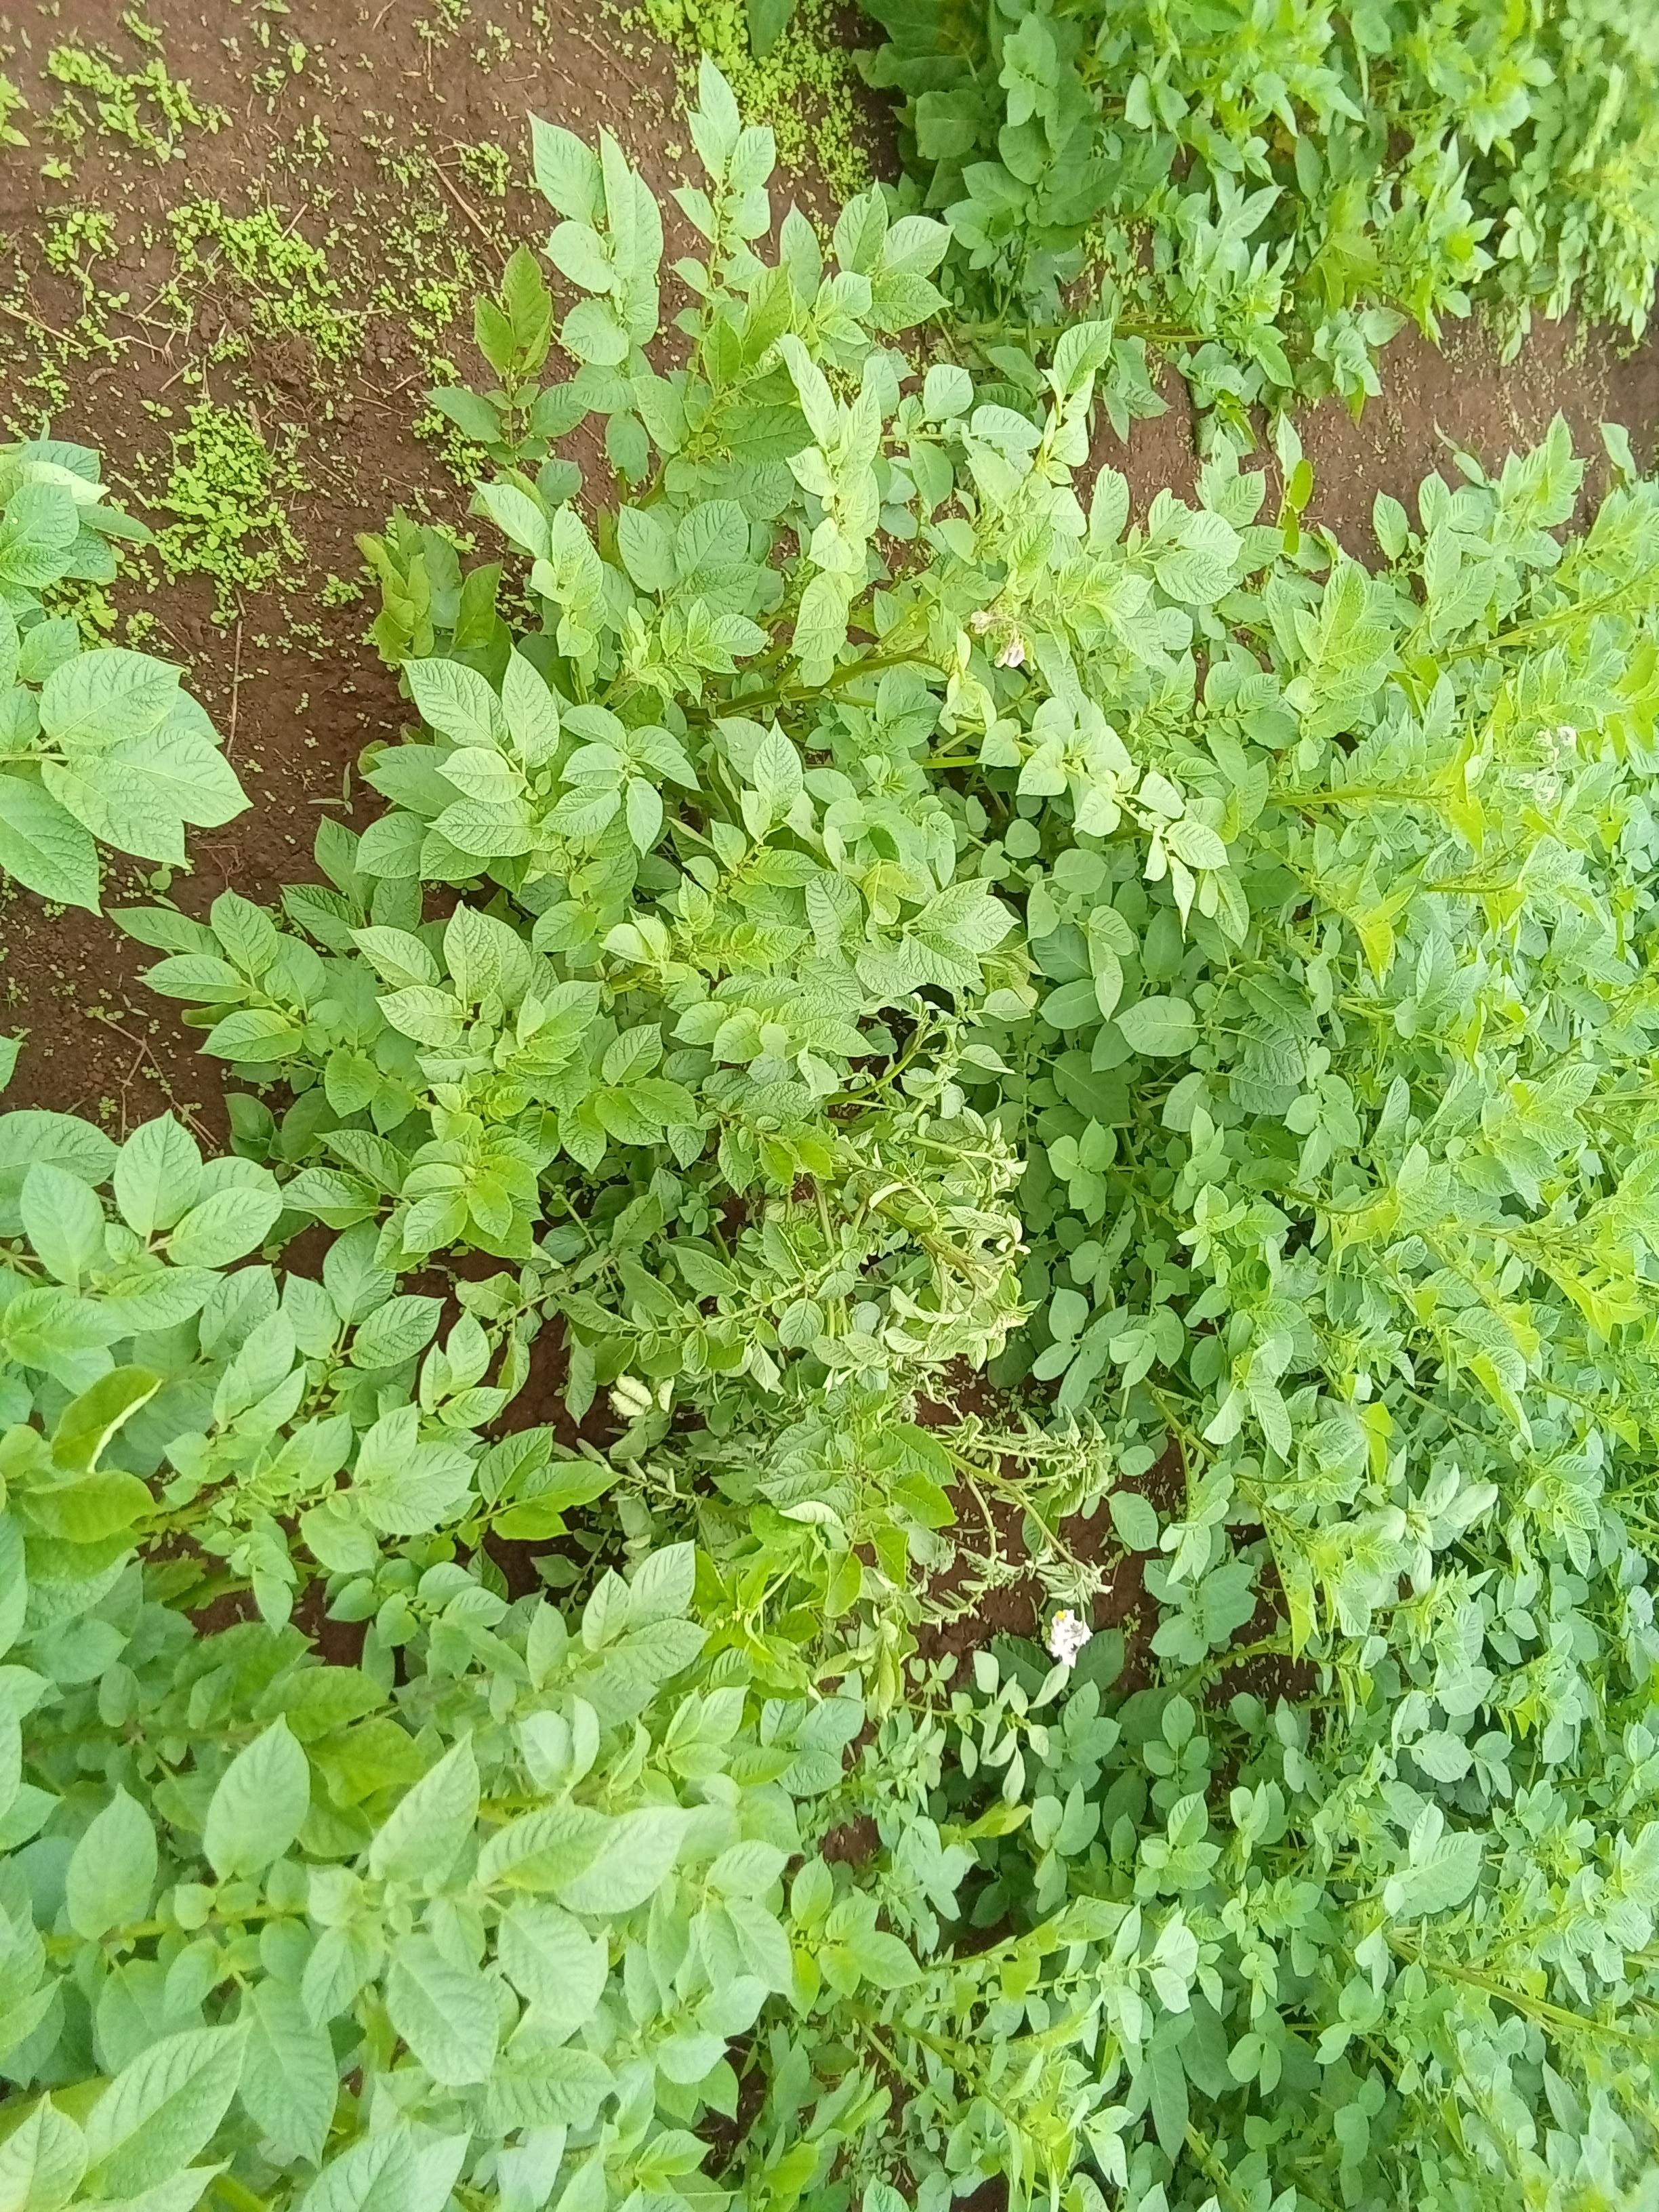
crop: potato
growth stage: flowering
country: Kenya
